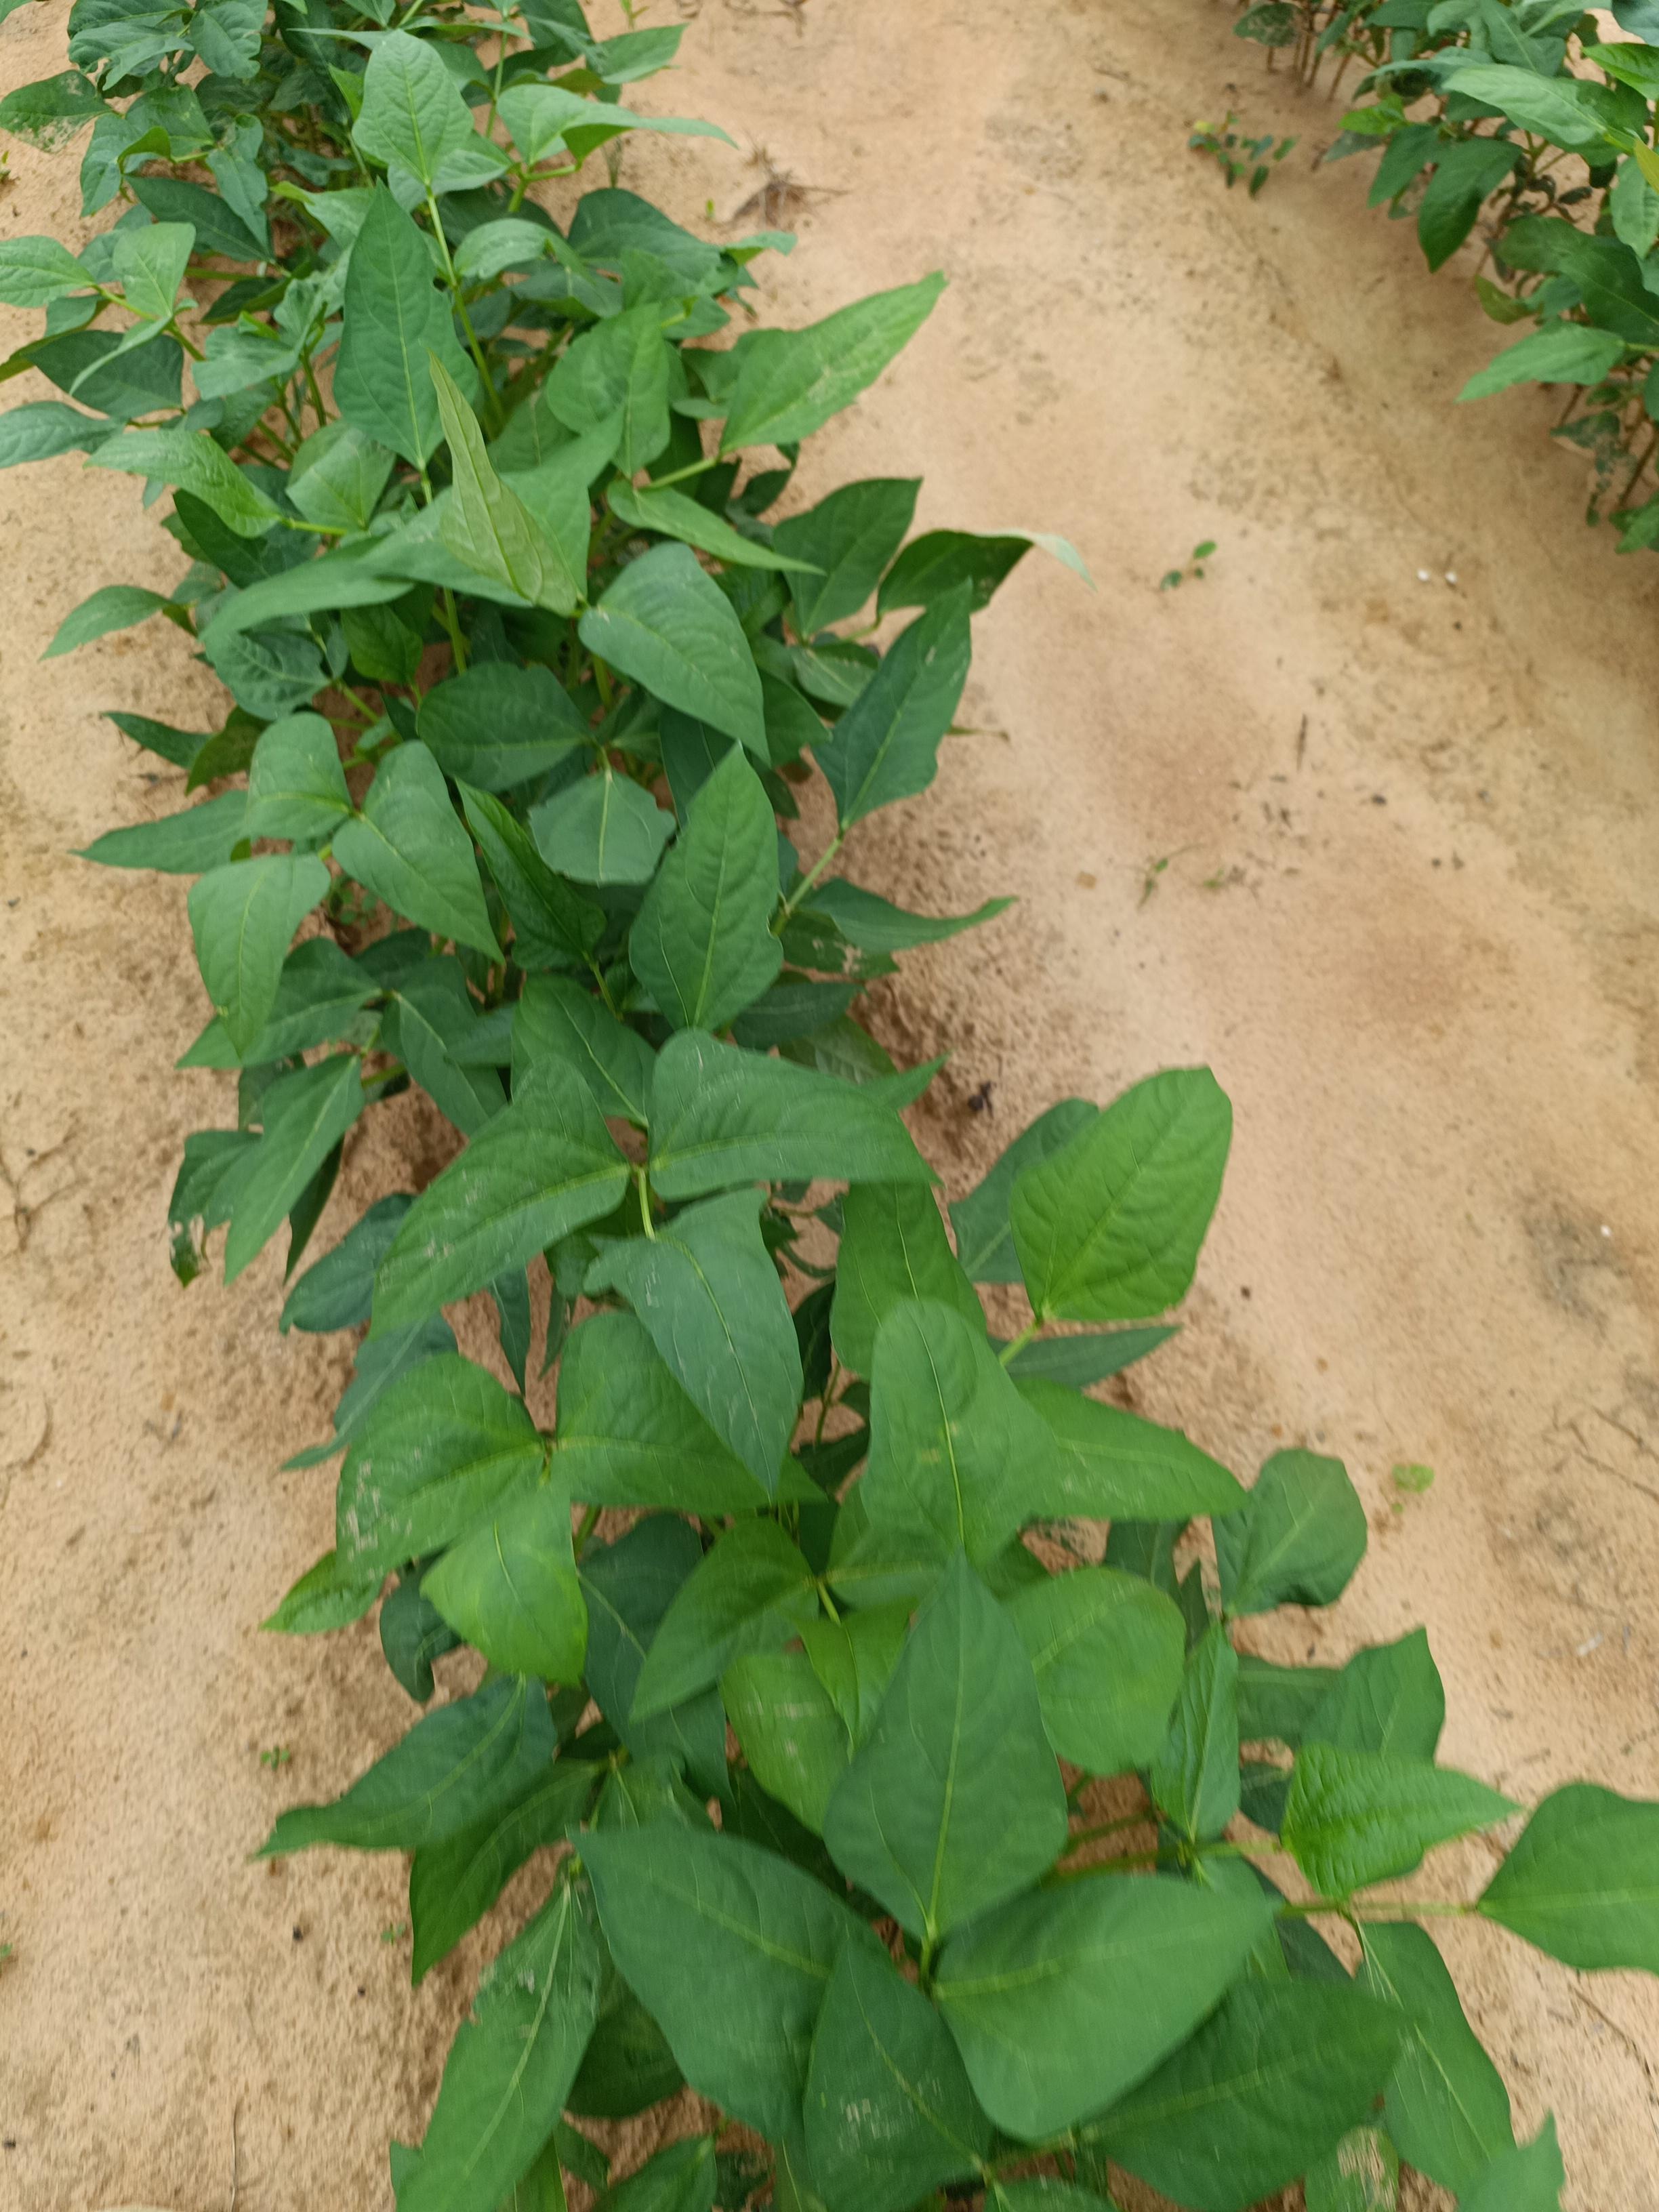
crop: cowpea
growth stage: emergence
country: Nigeria
